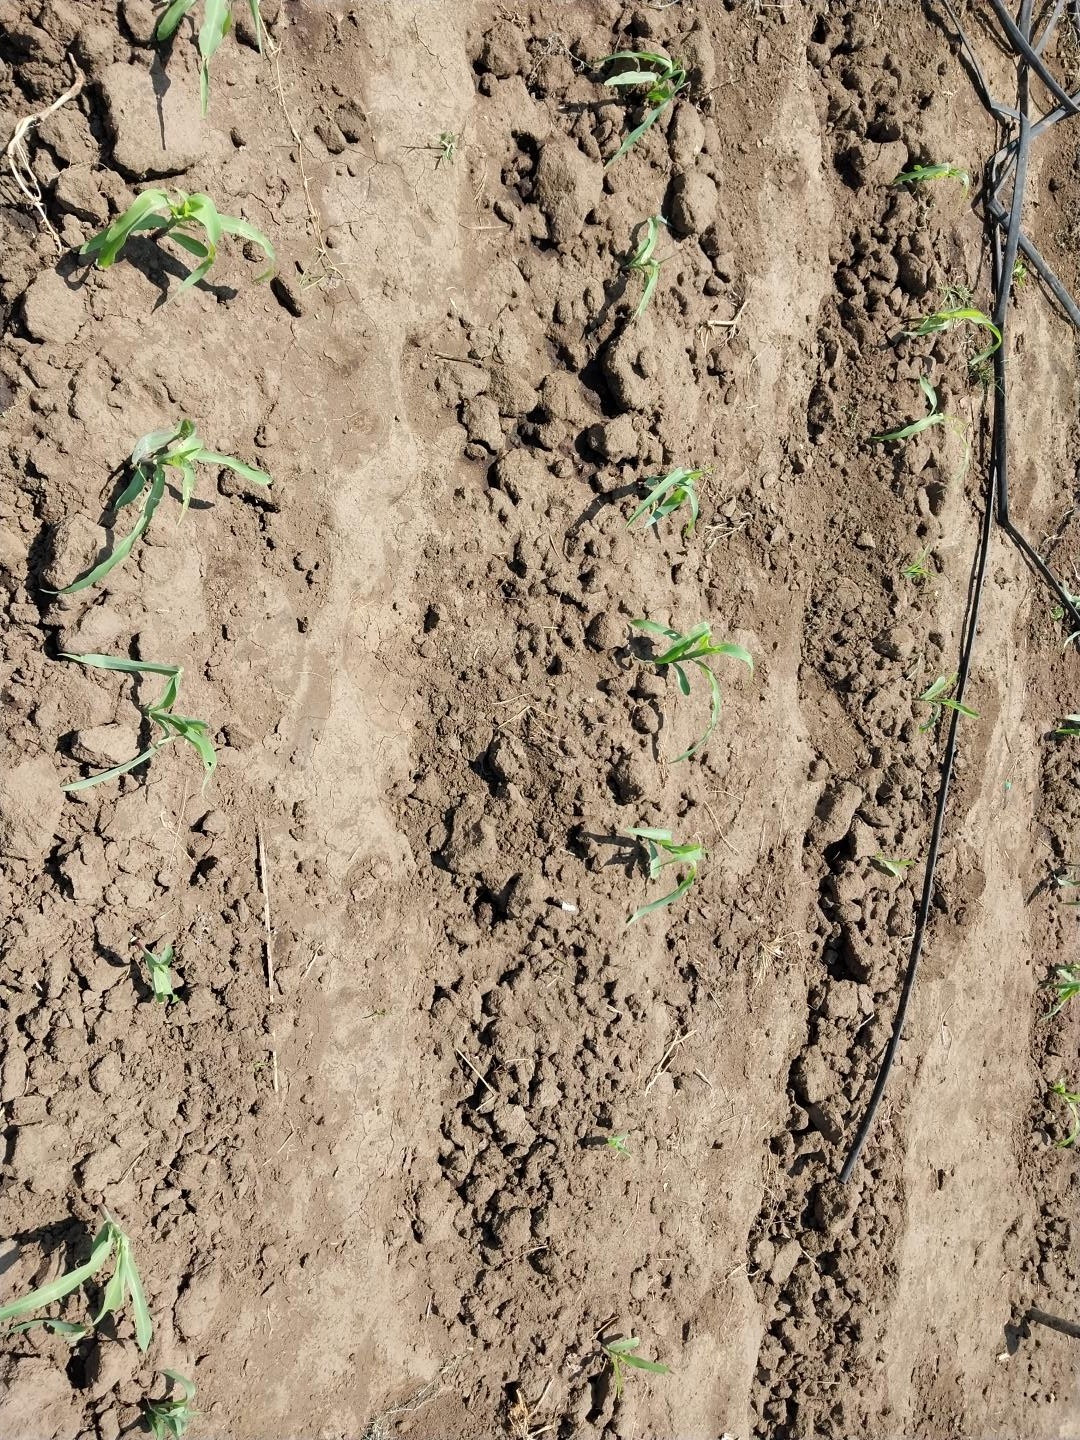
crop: maize
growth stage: vegetative
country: Tanzania
